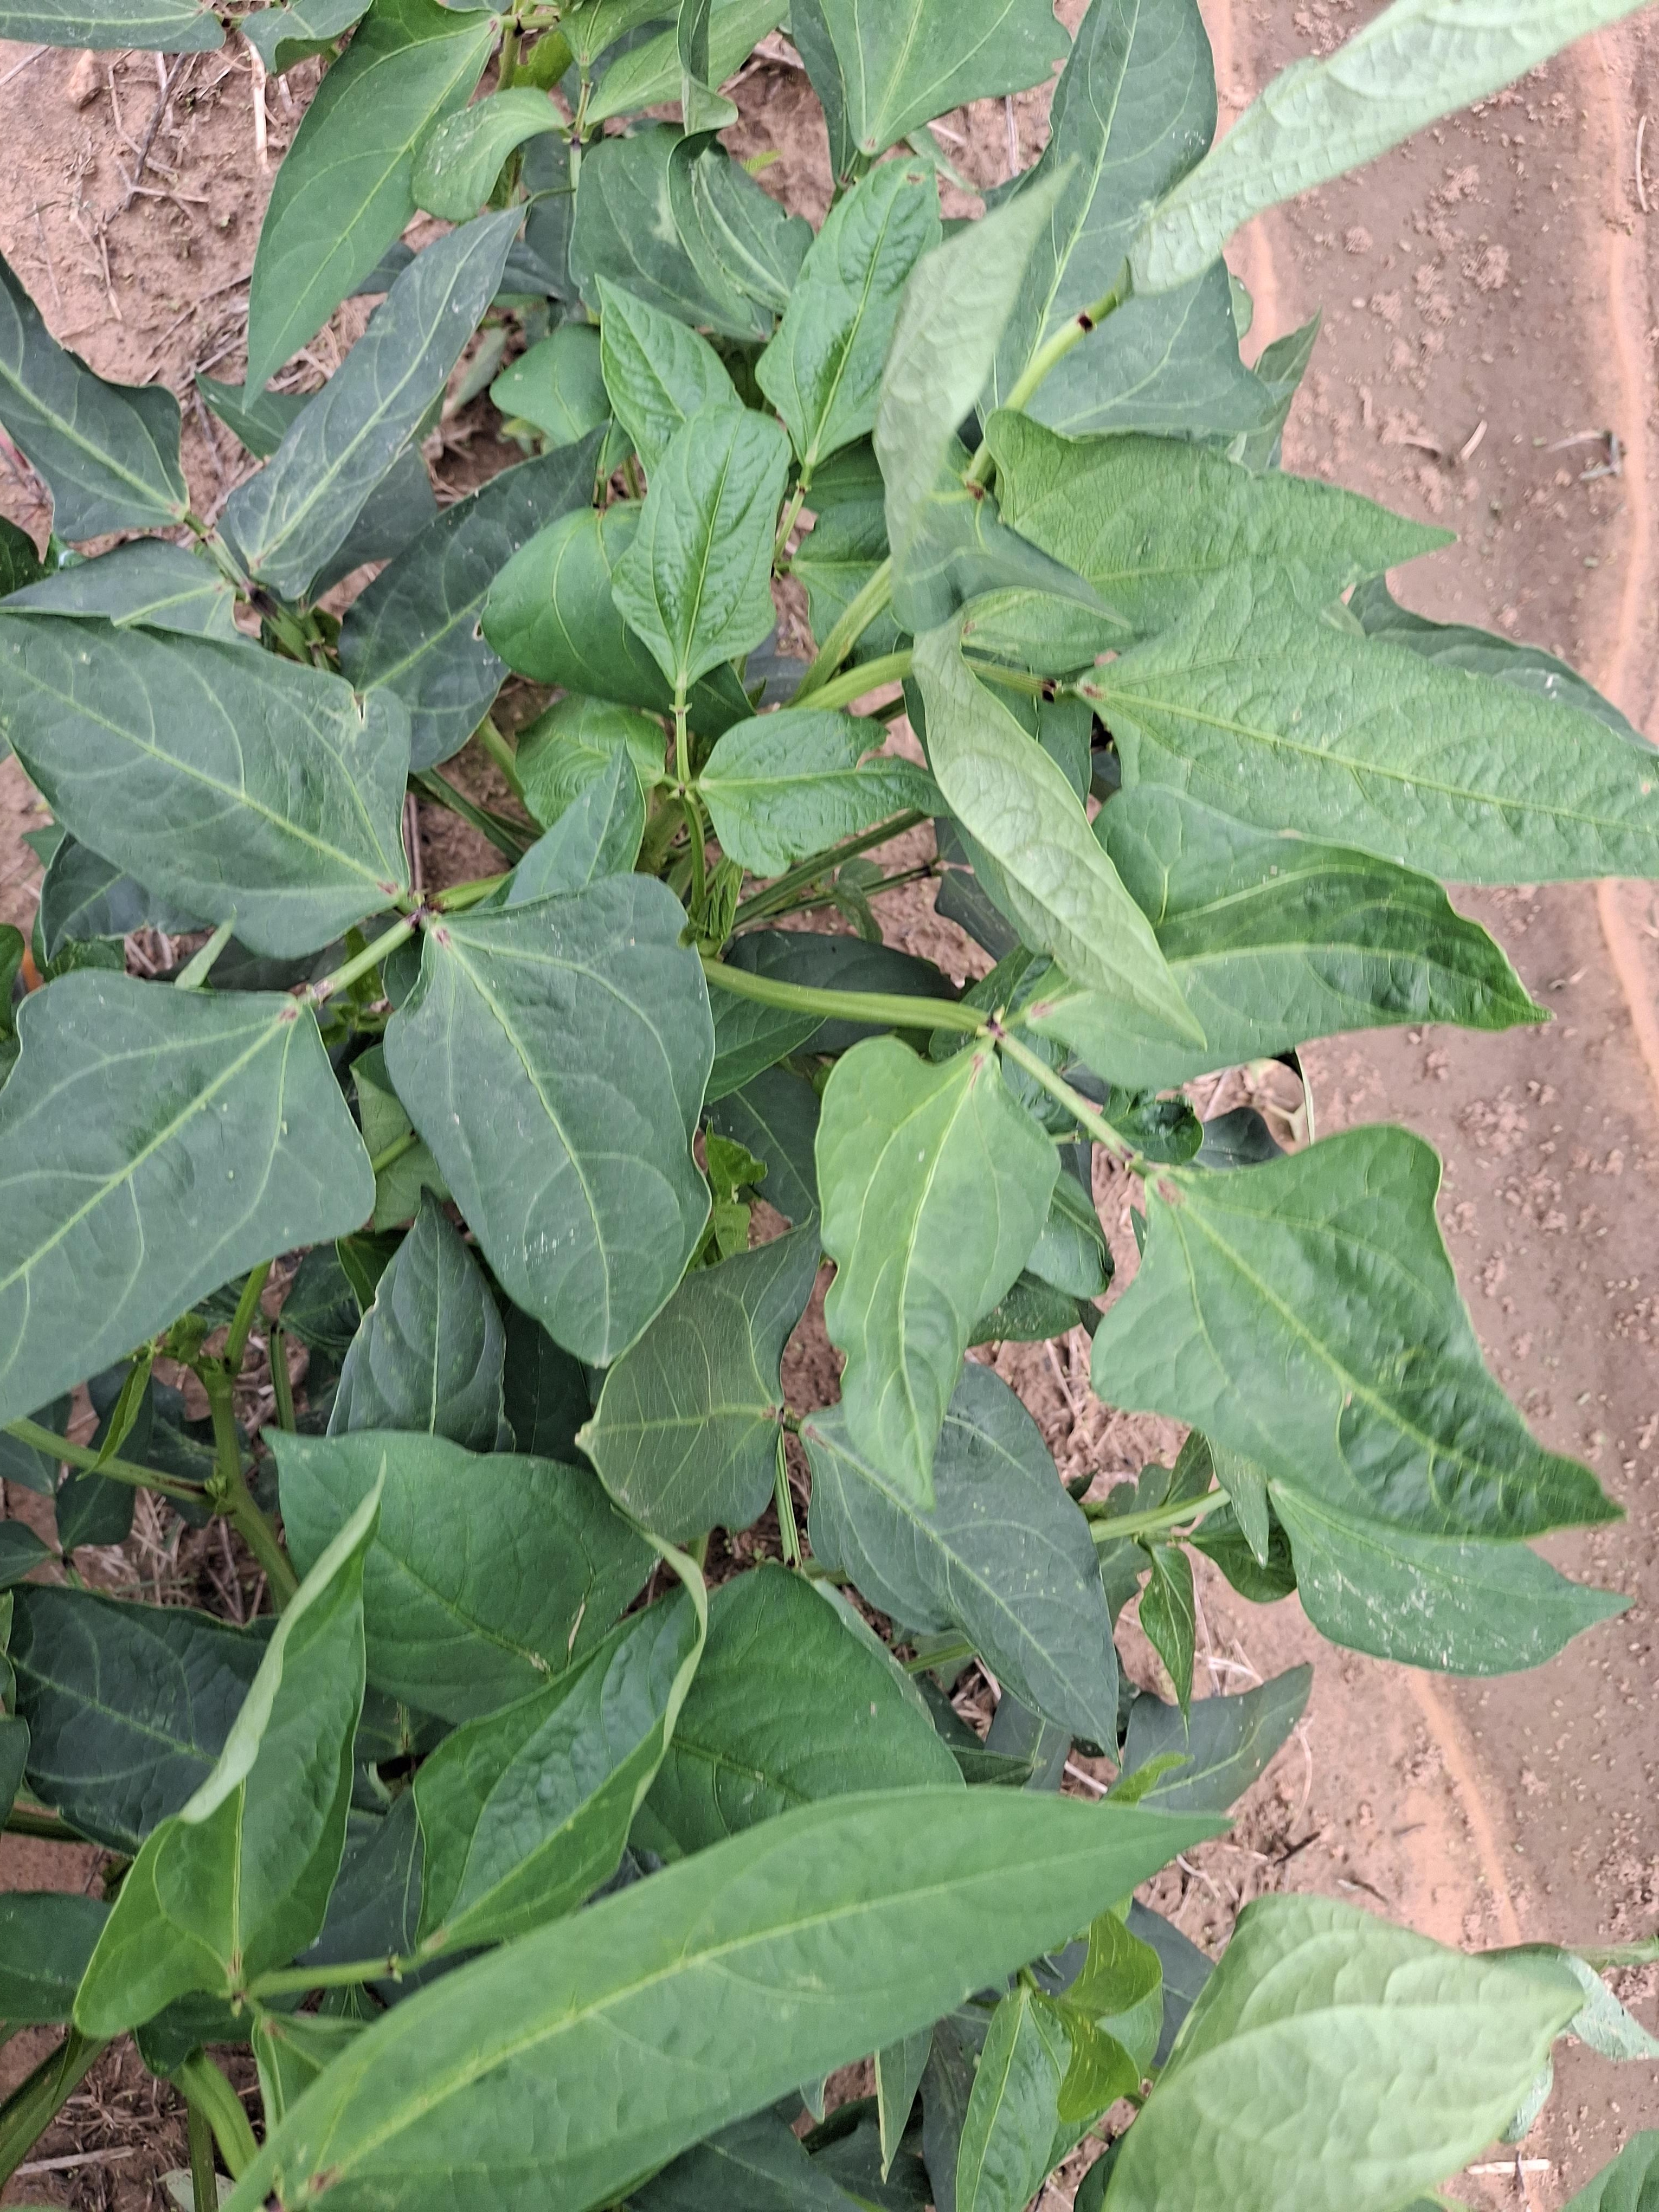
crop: cowpea
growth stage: vegetative
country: Nigeria
